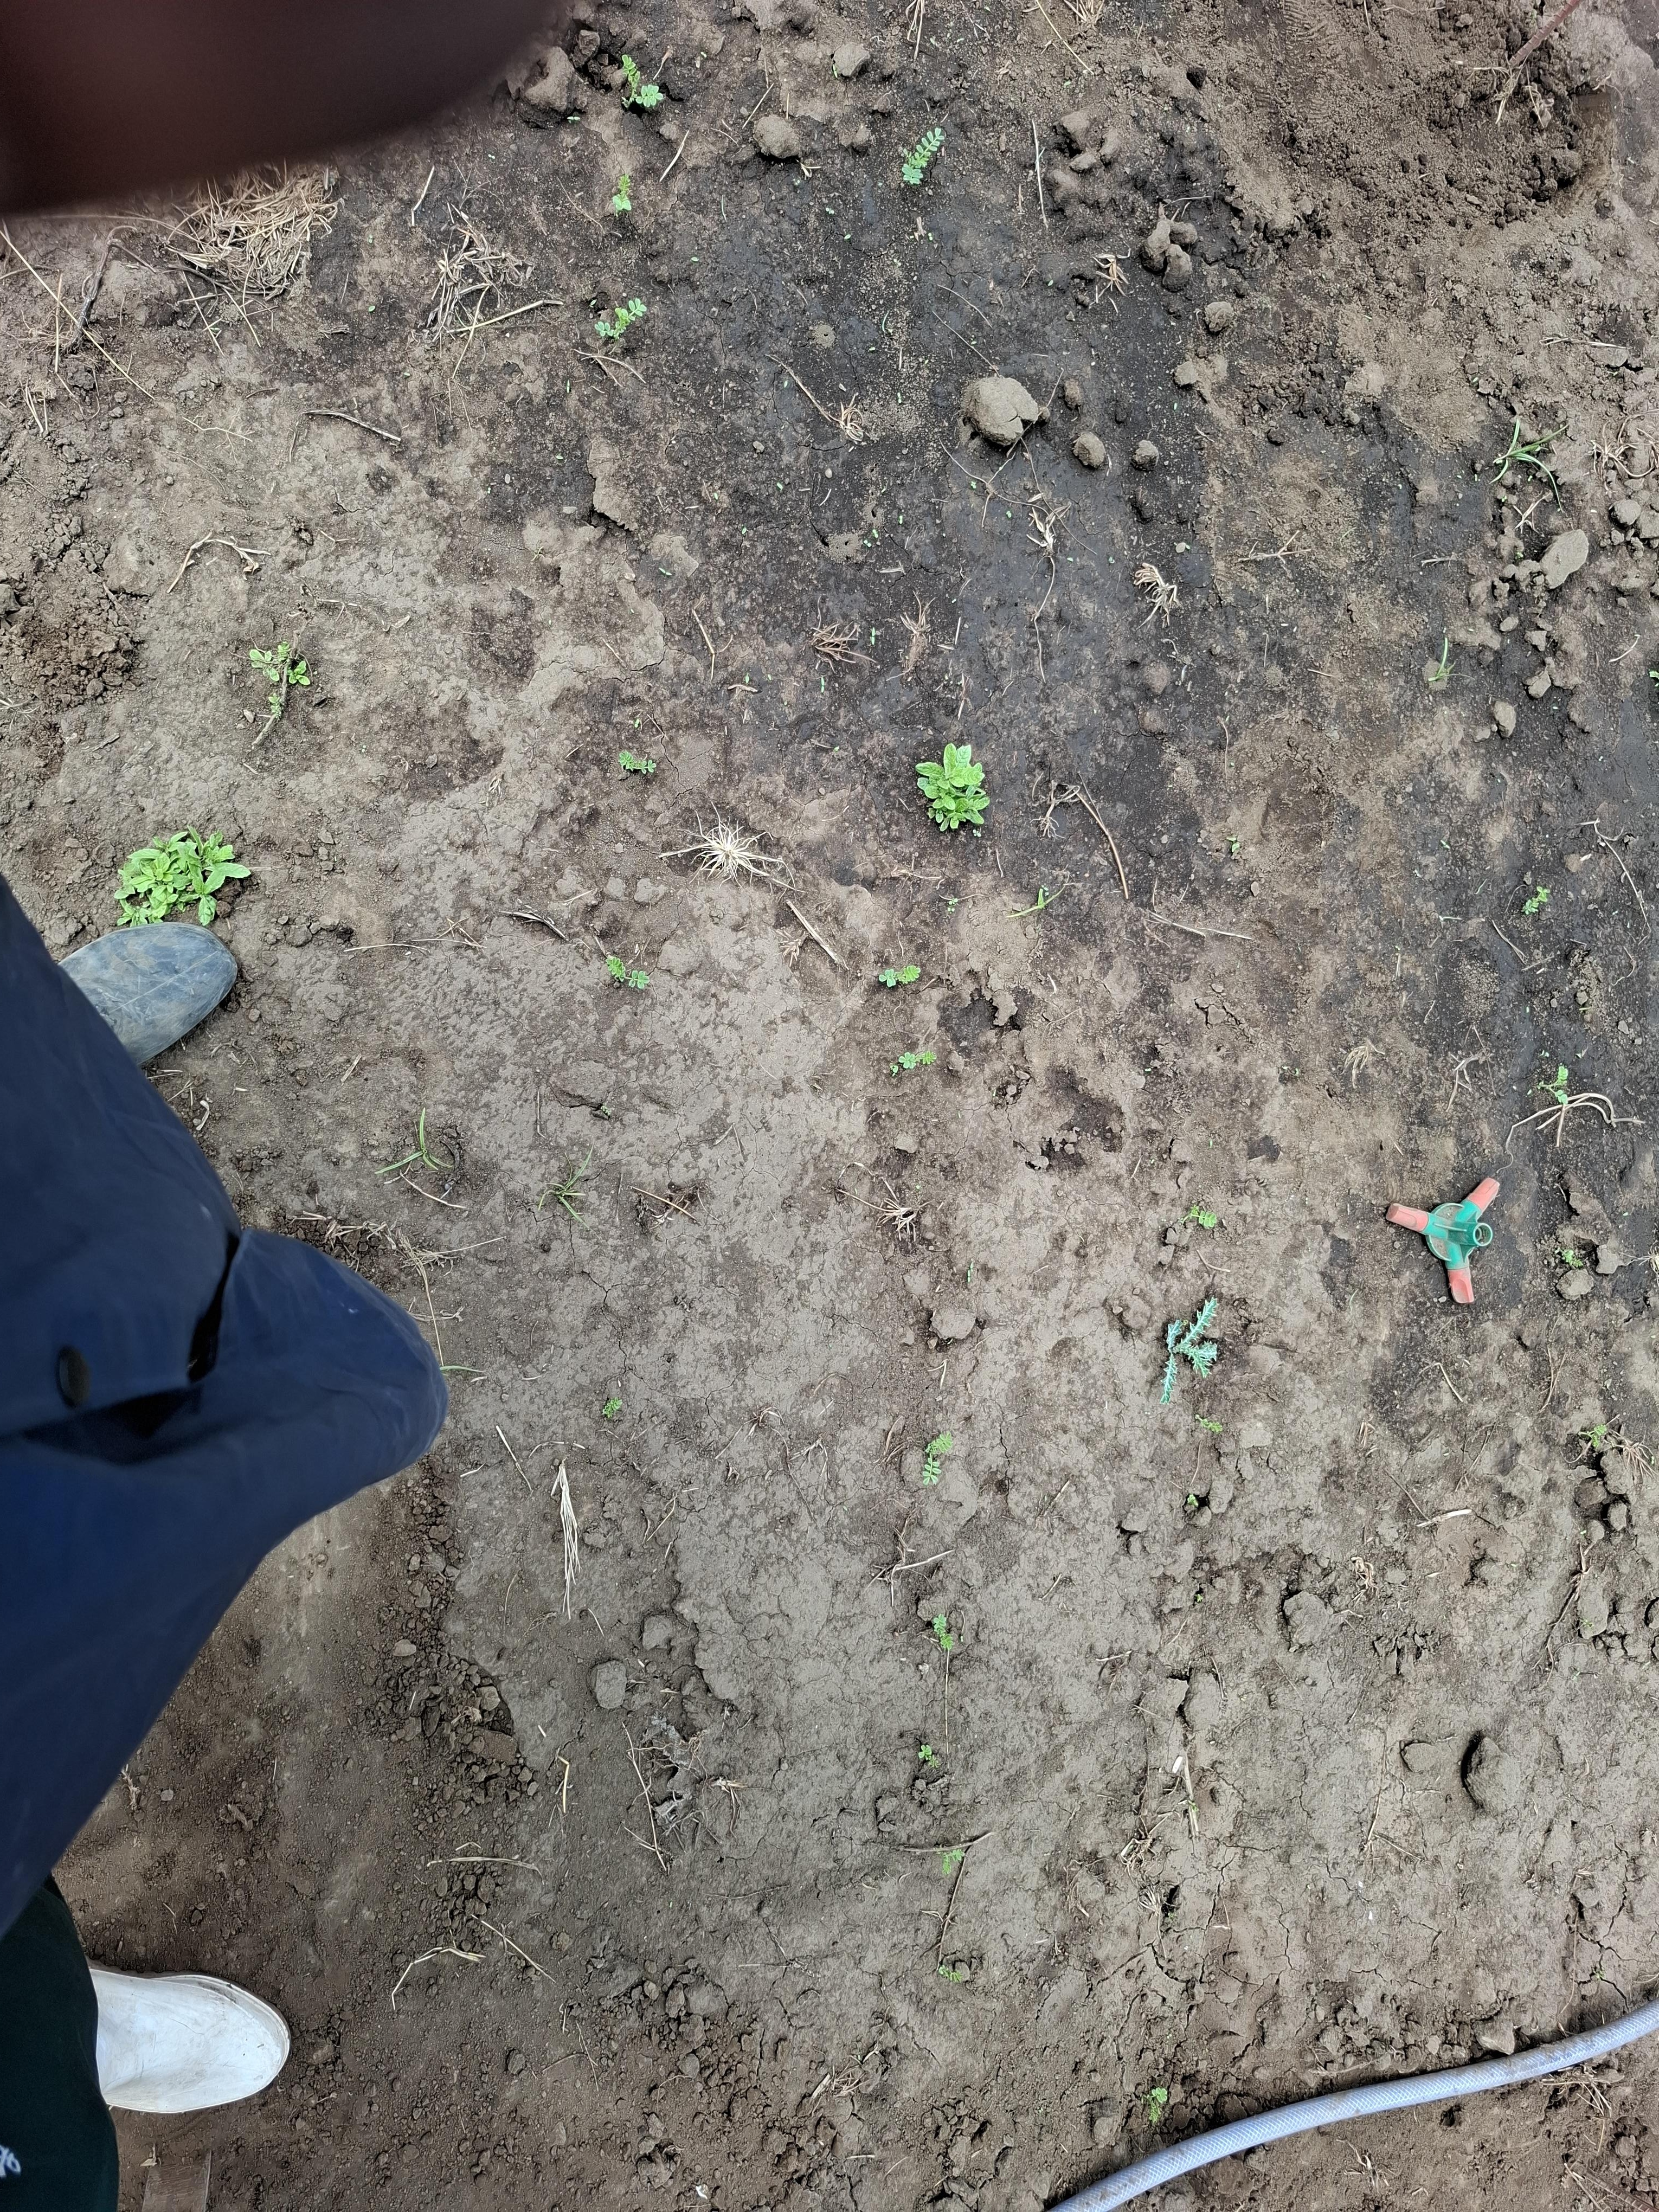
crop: chickpea
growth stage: emergence
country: Tanzania
